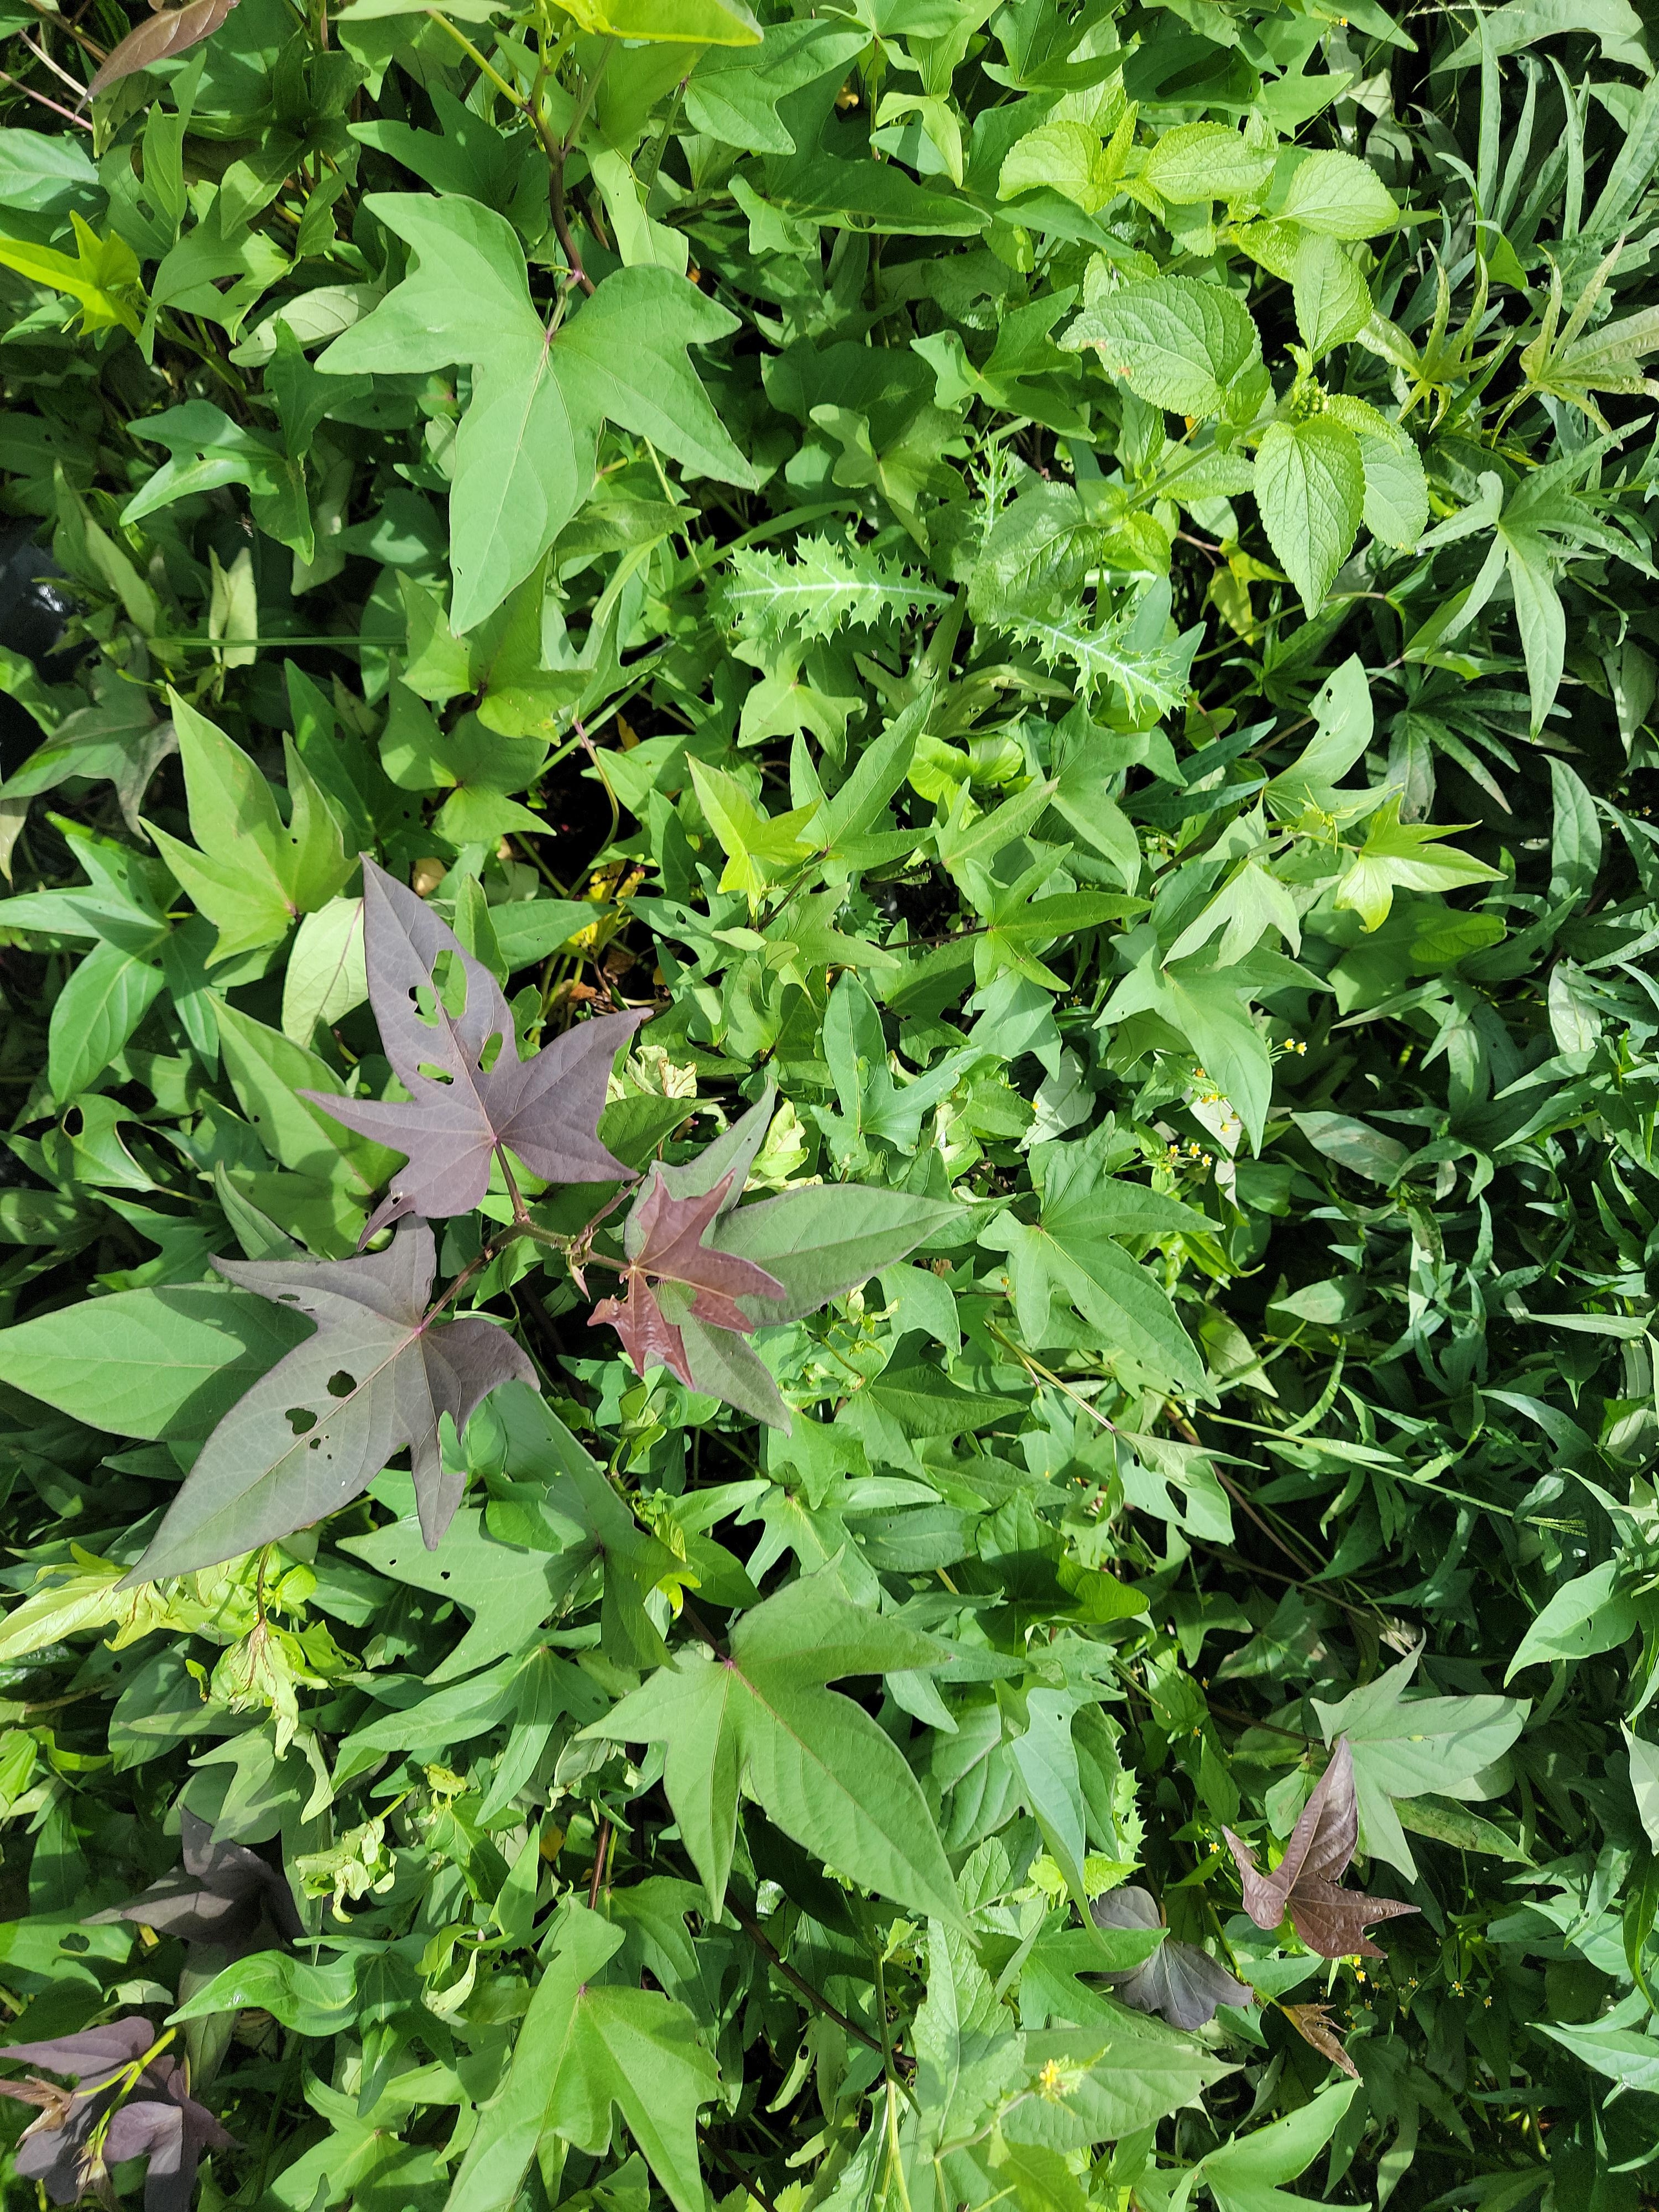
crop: sweet potato
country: Tanzania
